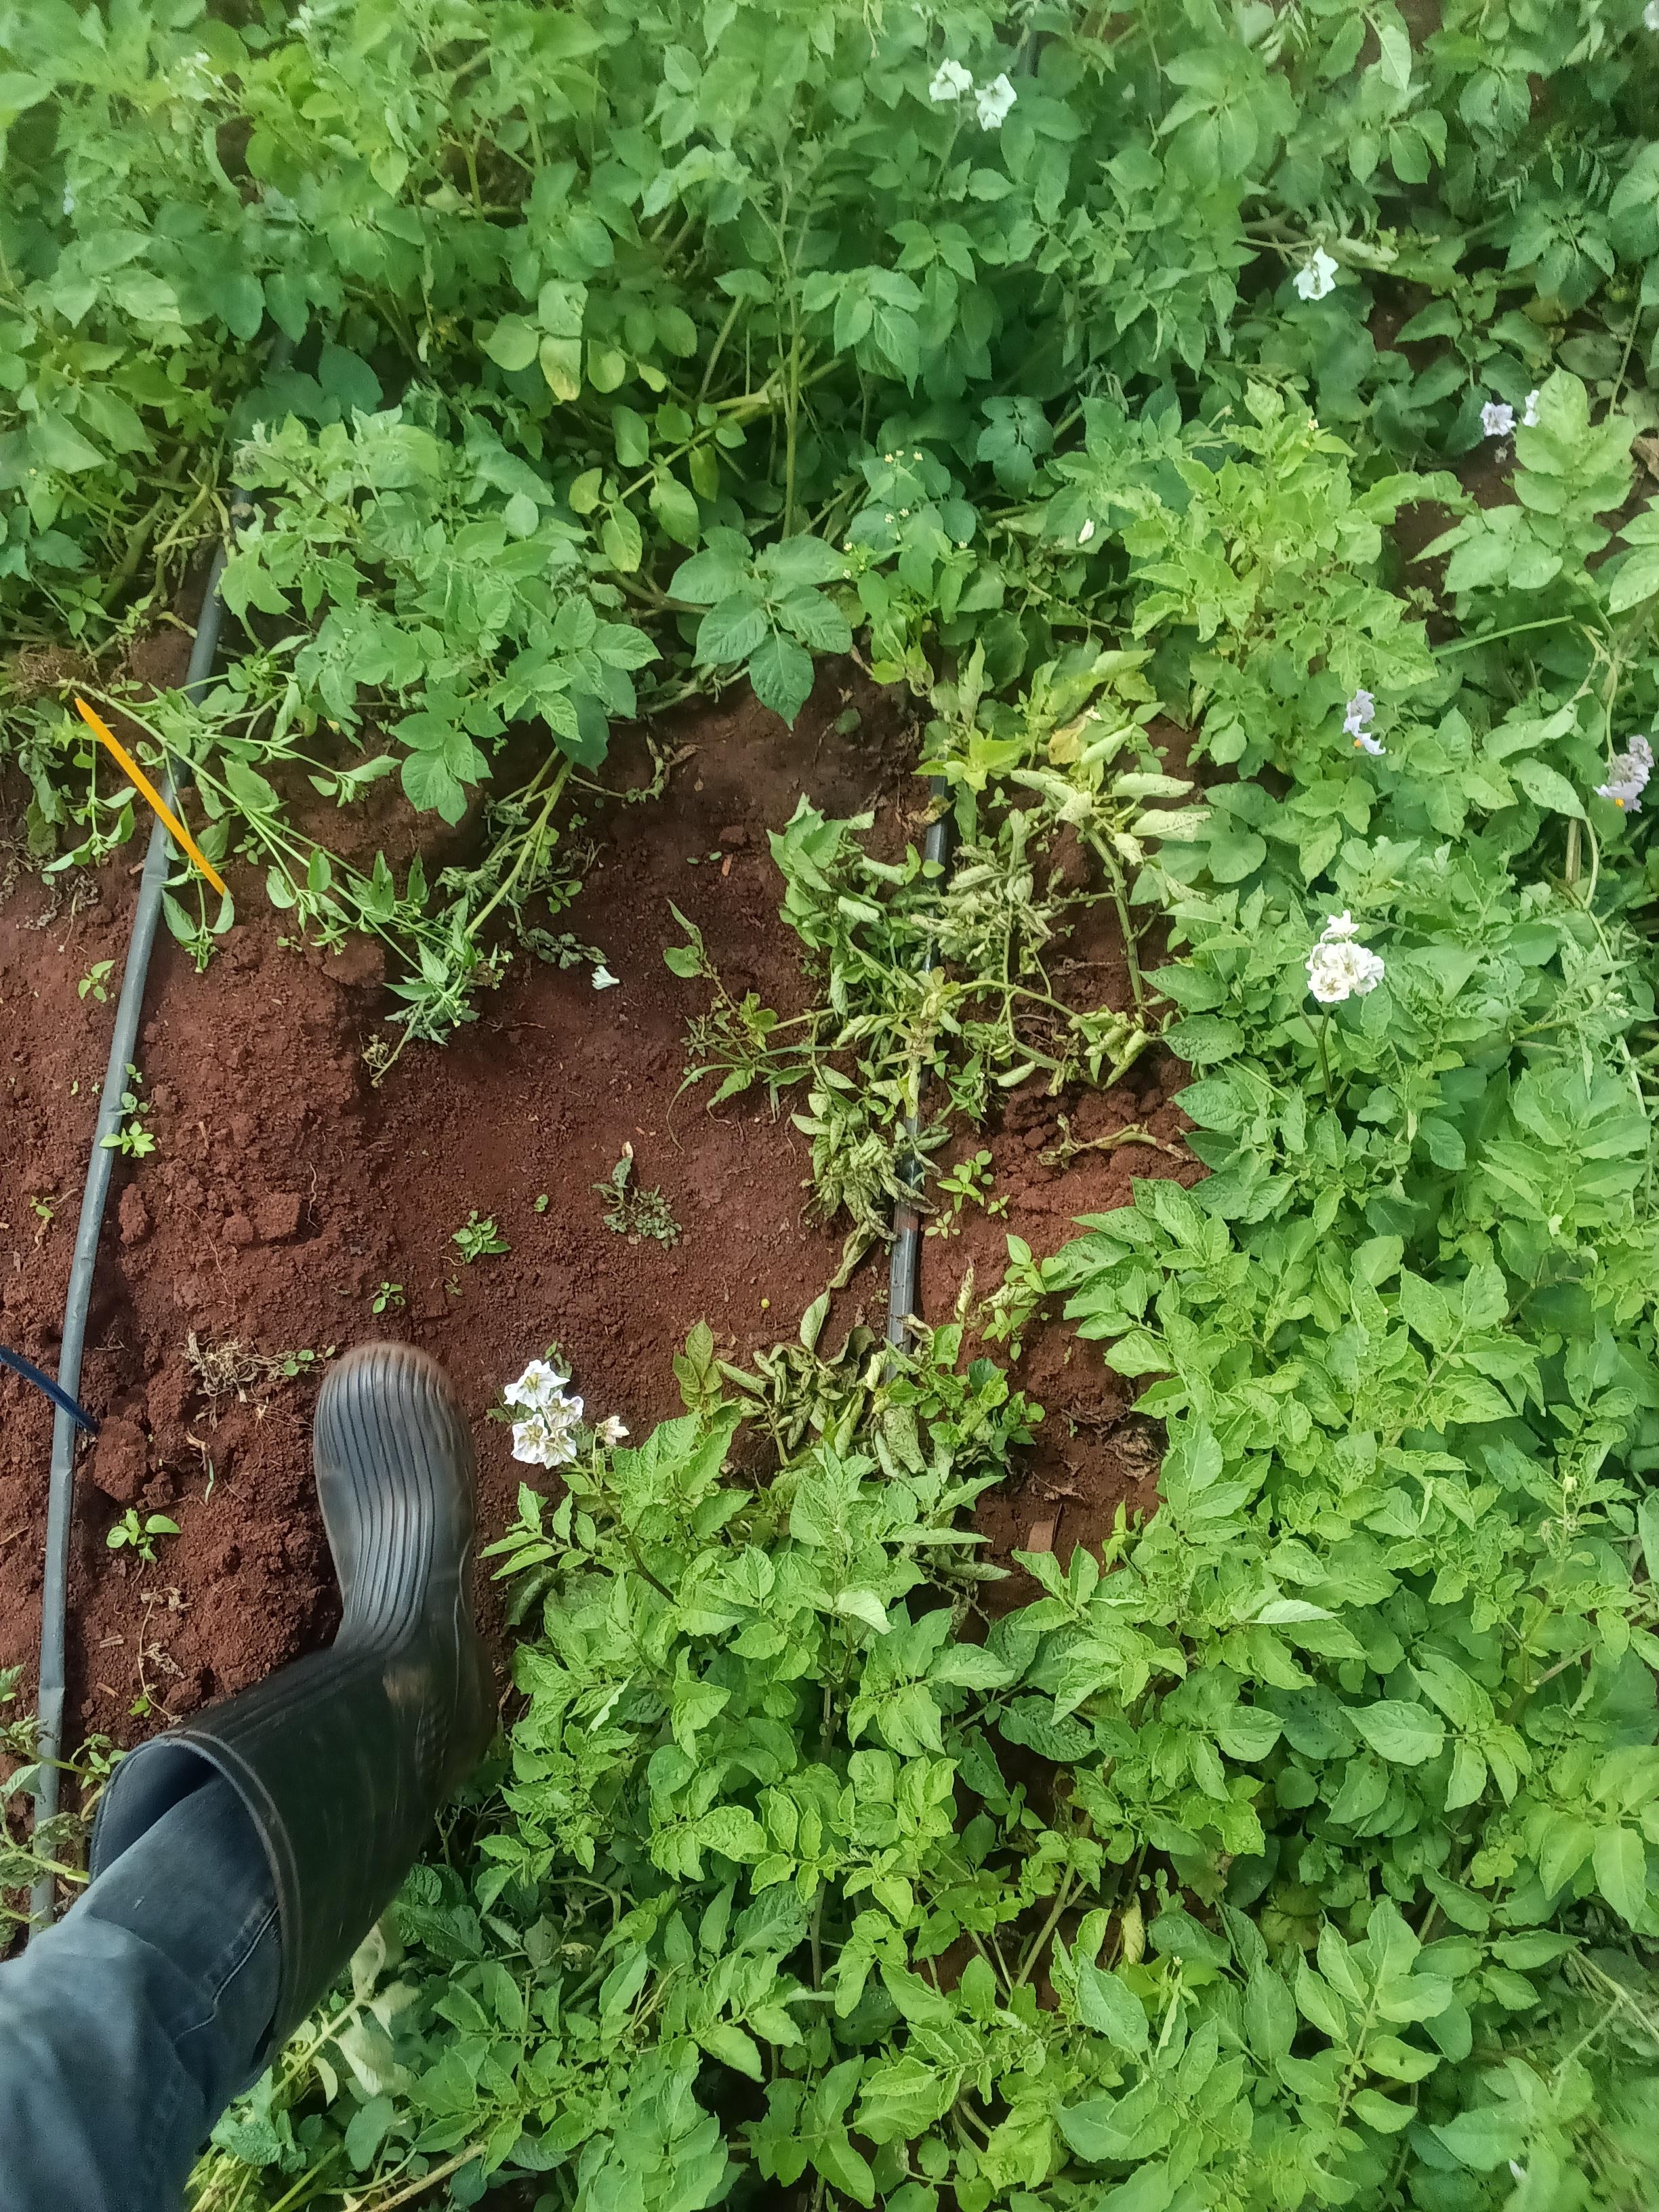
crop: potato
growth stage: maturity
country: Kenya
